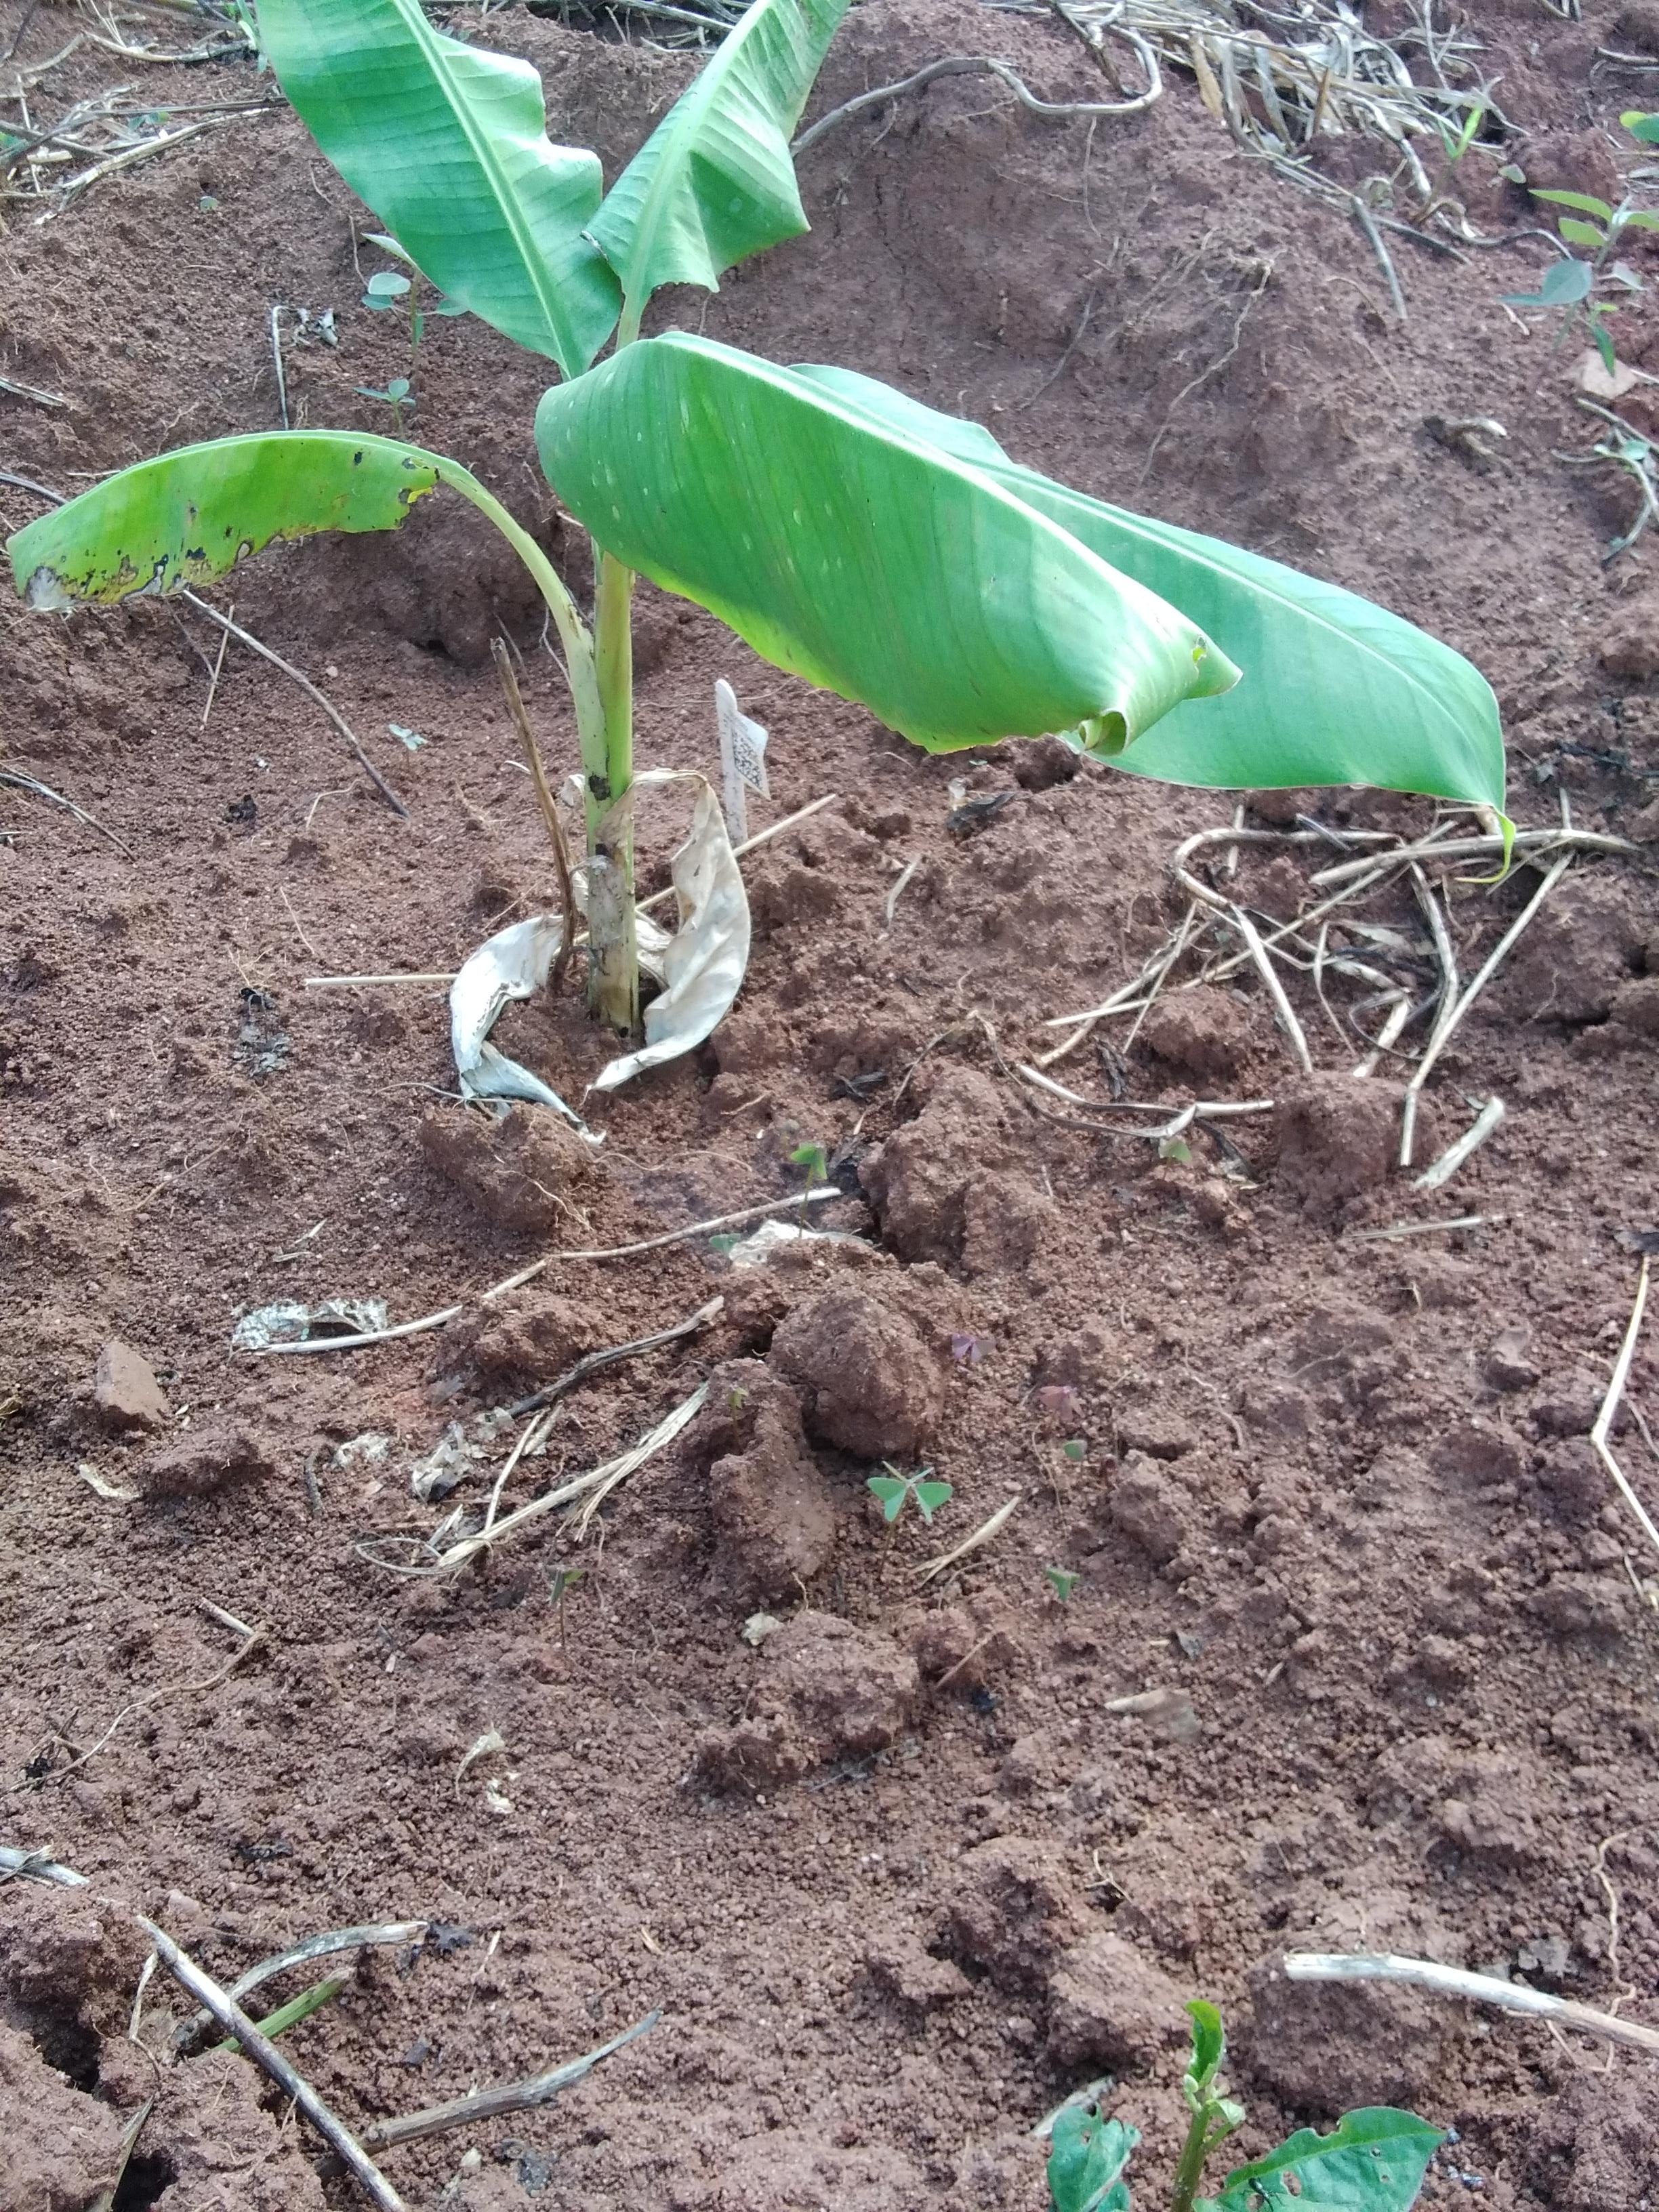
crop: banana
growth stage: vegetative
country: Tanzania
